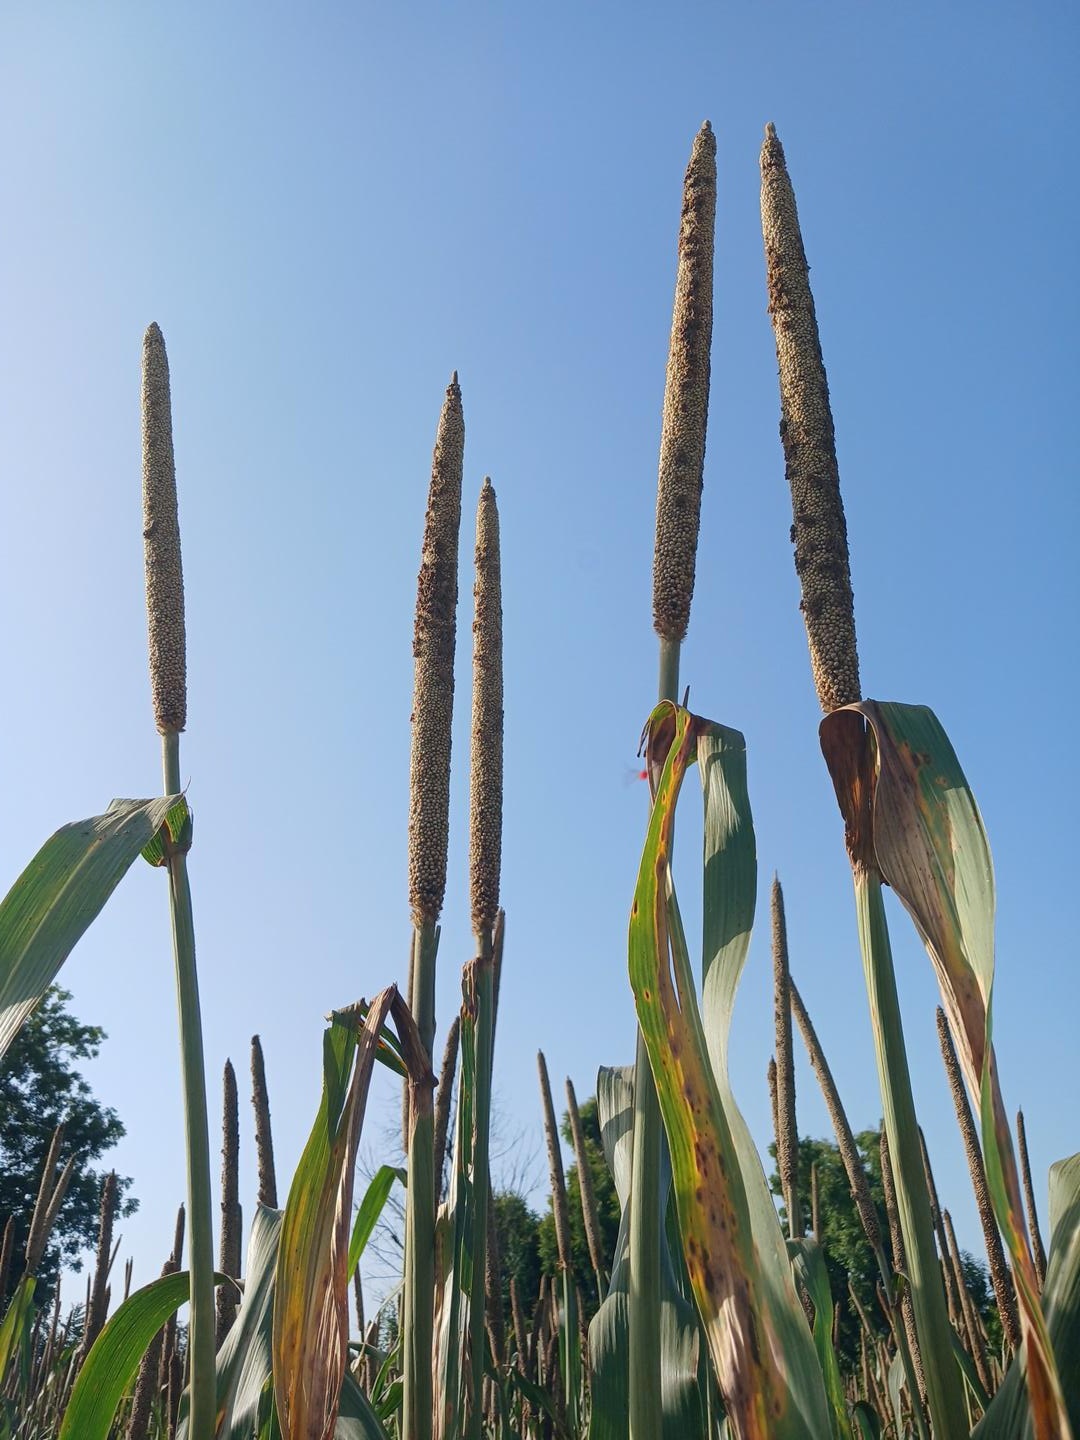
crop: pearl millet
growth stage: maturity
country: Senegal
